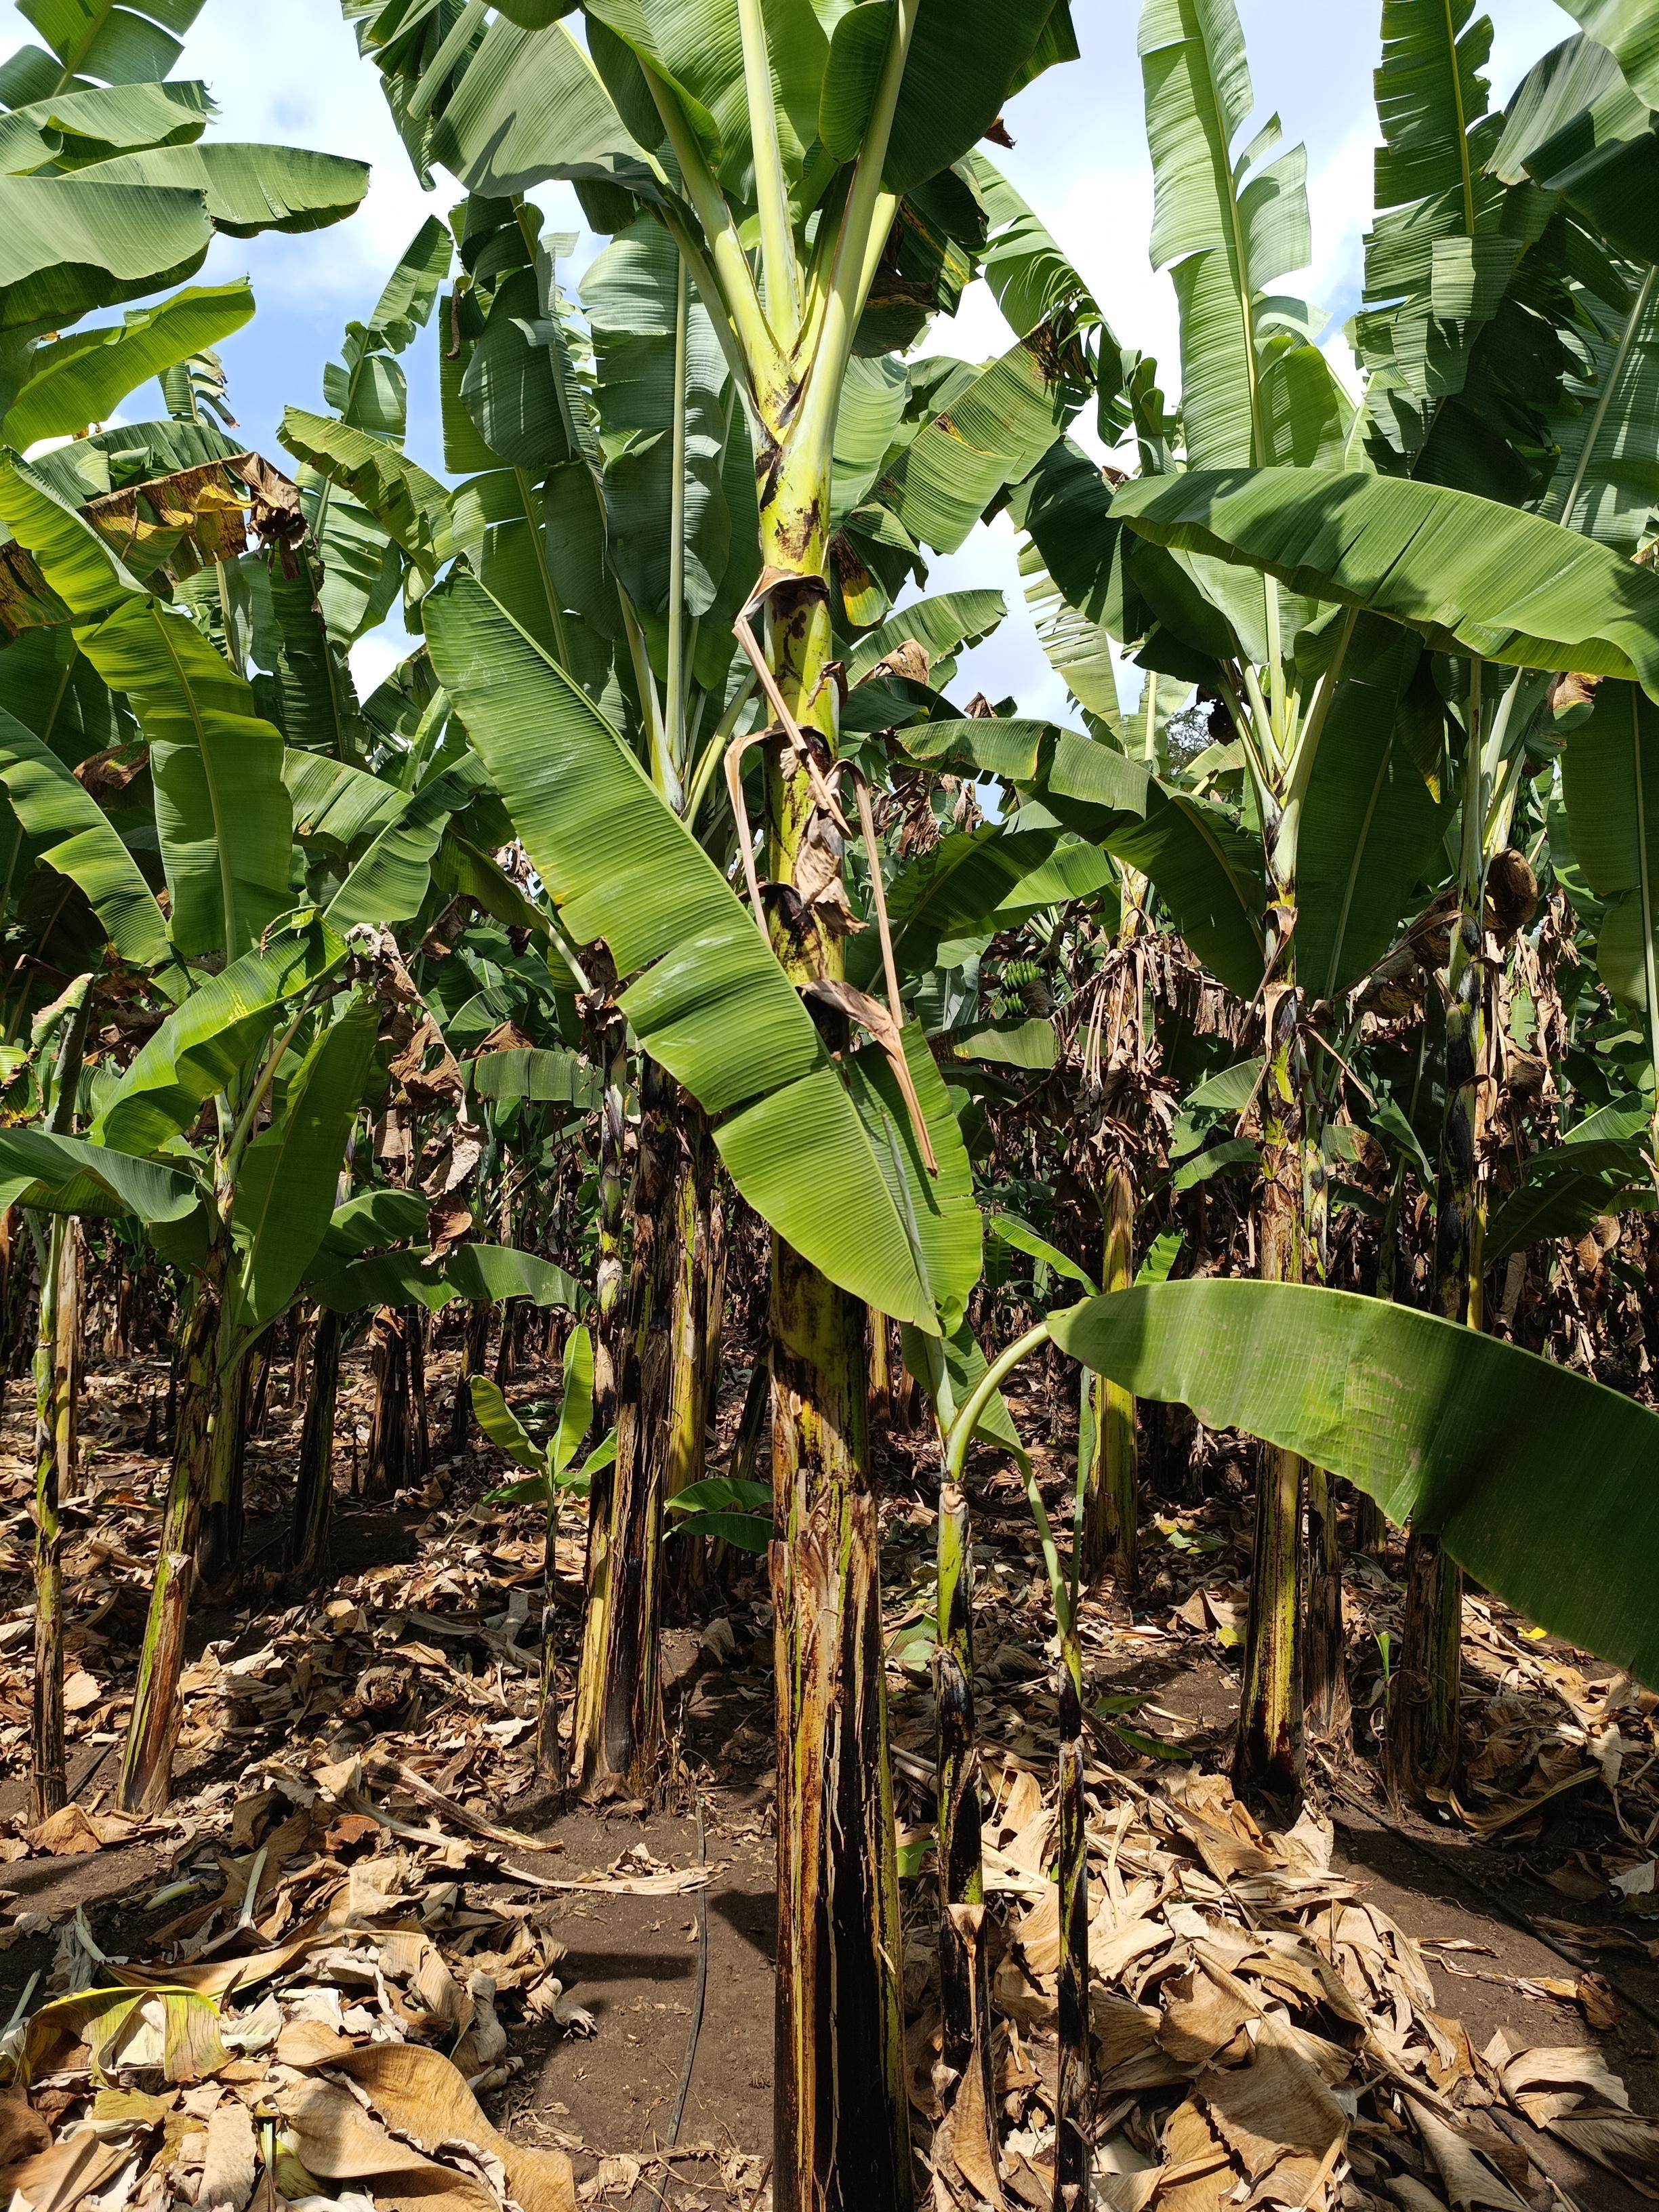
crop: banana
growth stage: vegetative
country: Tanzania
